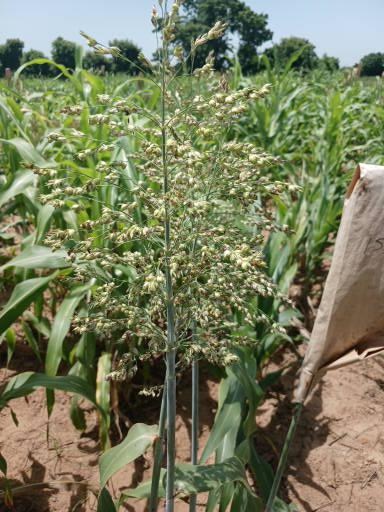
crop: sorghum
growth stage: filling grain
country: Senegal
